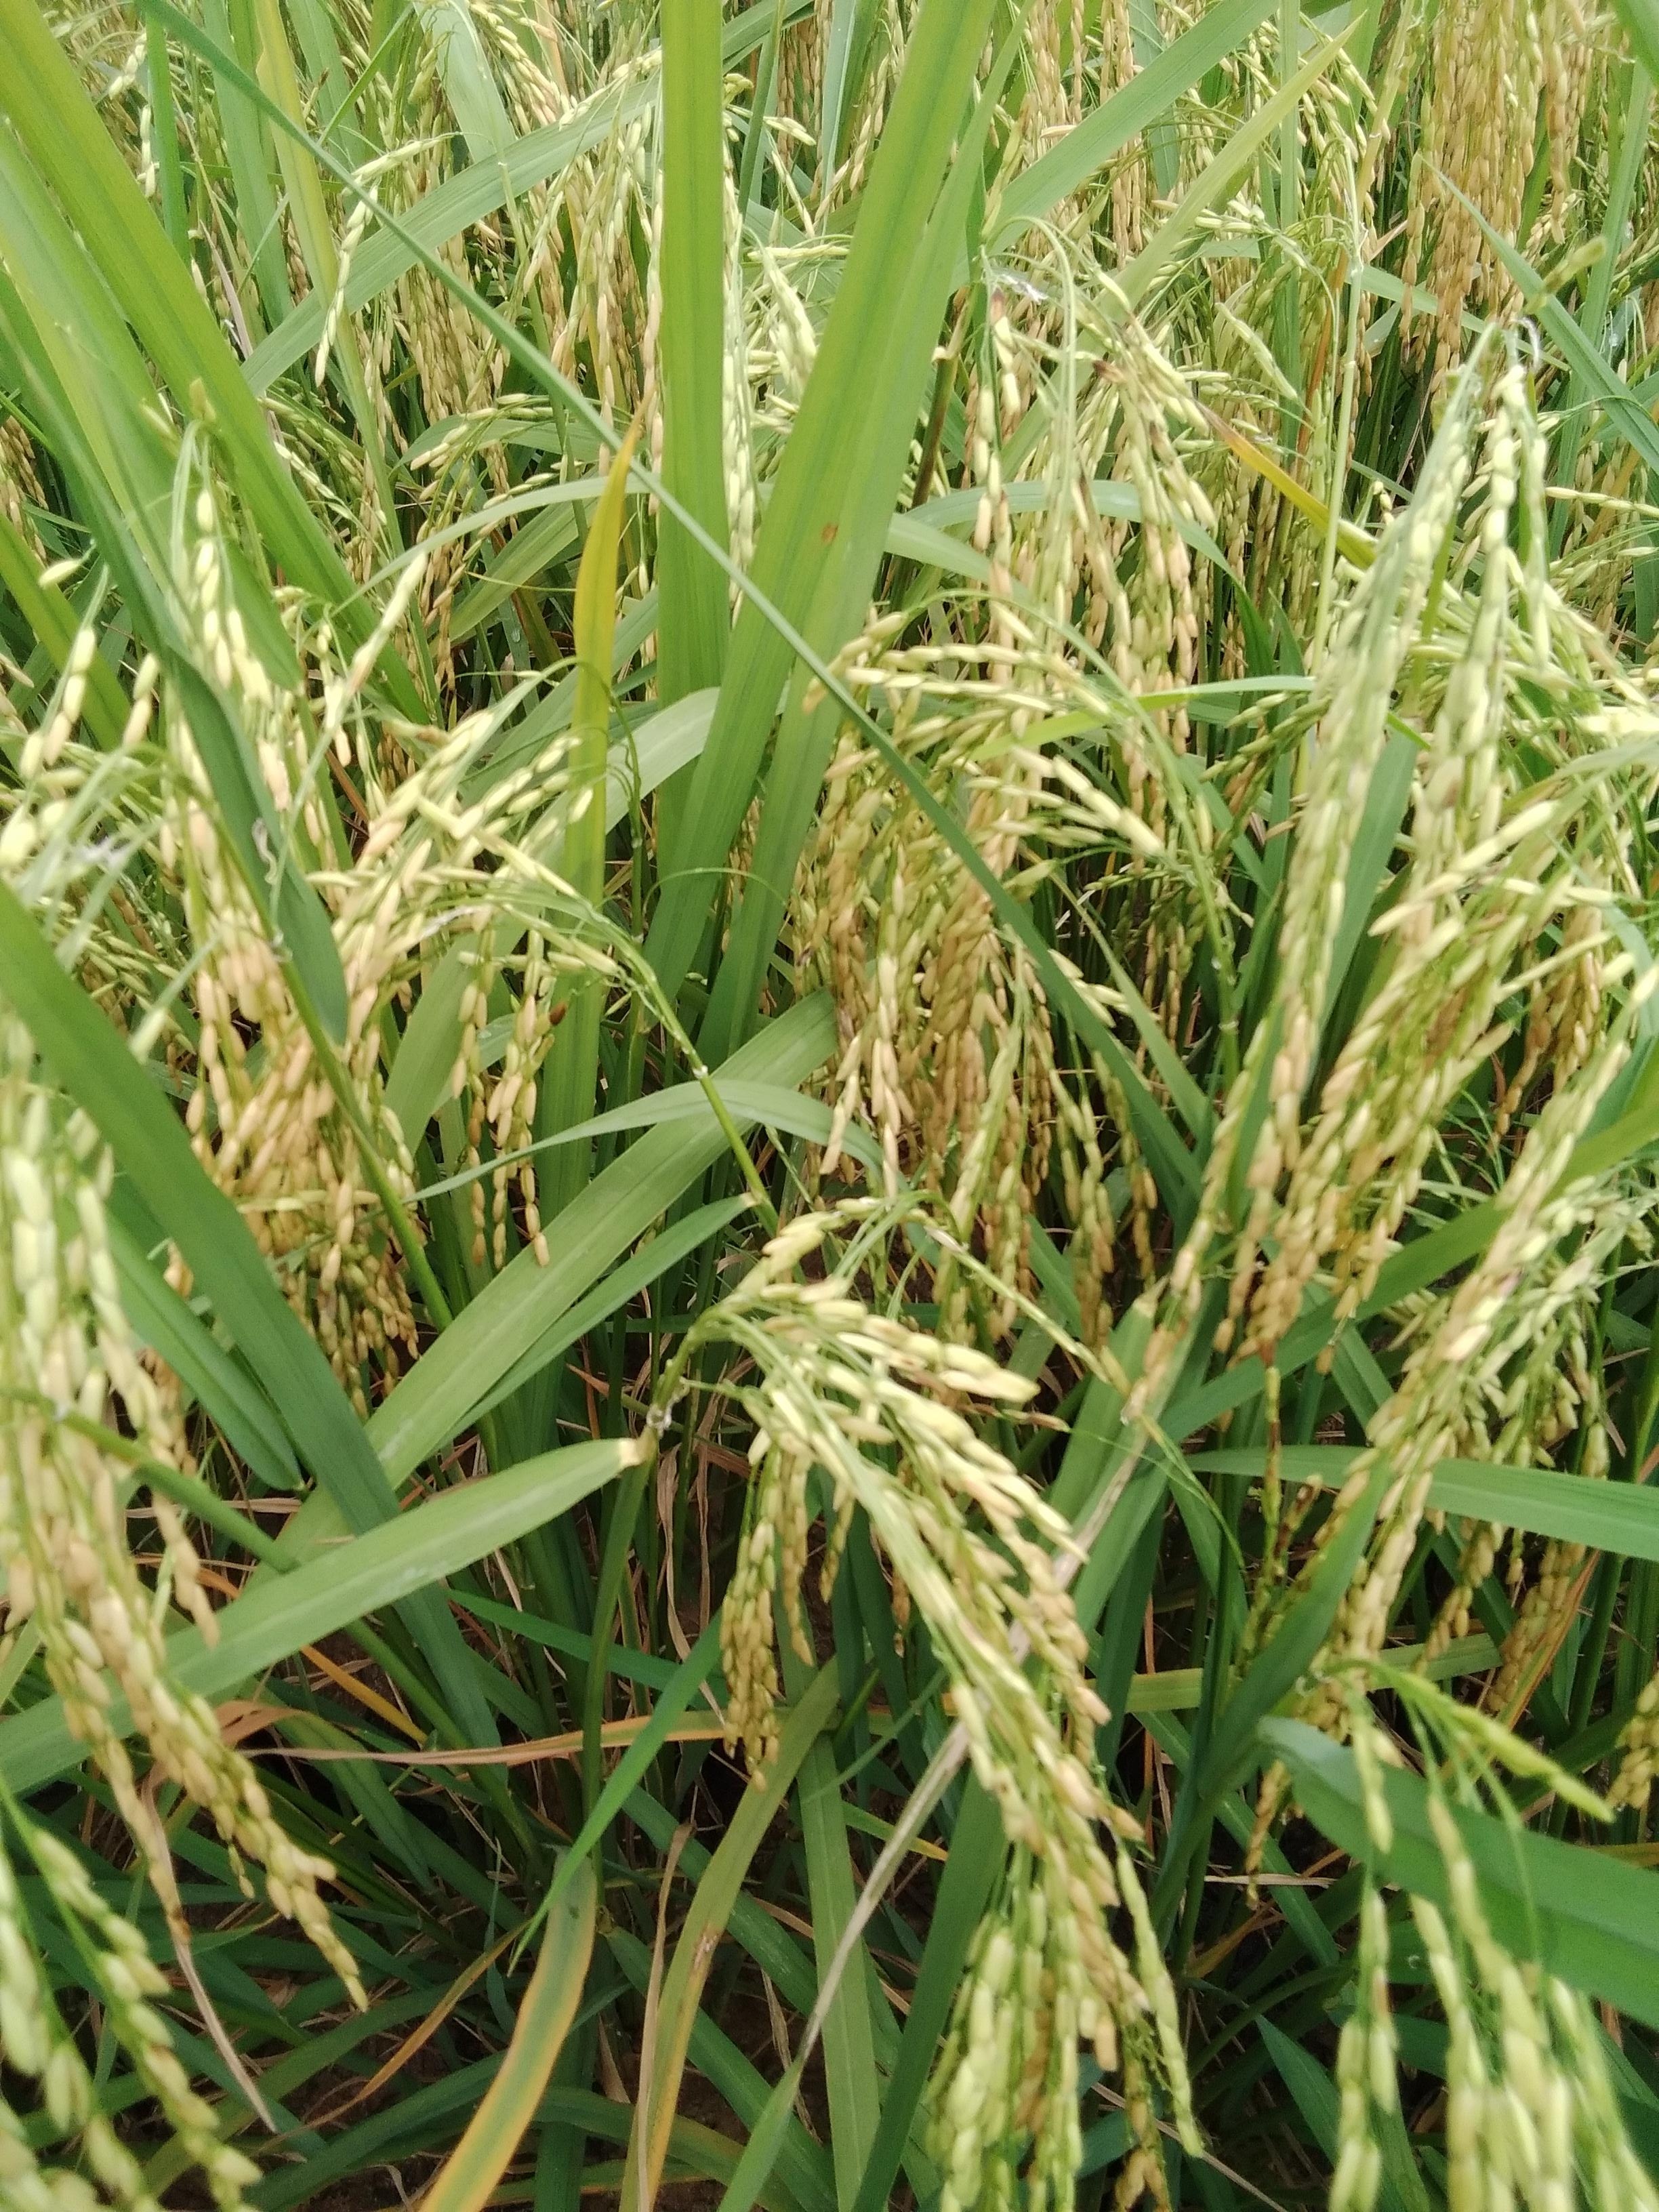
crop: rice
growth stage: ripening
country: Nigeria
